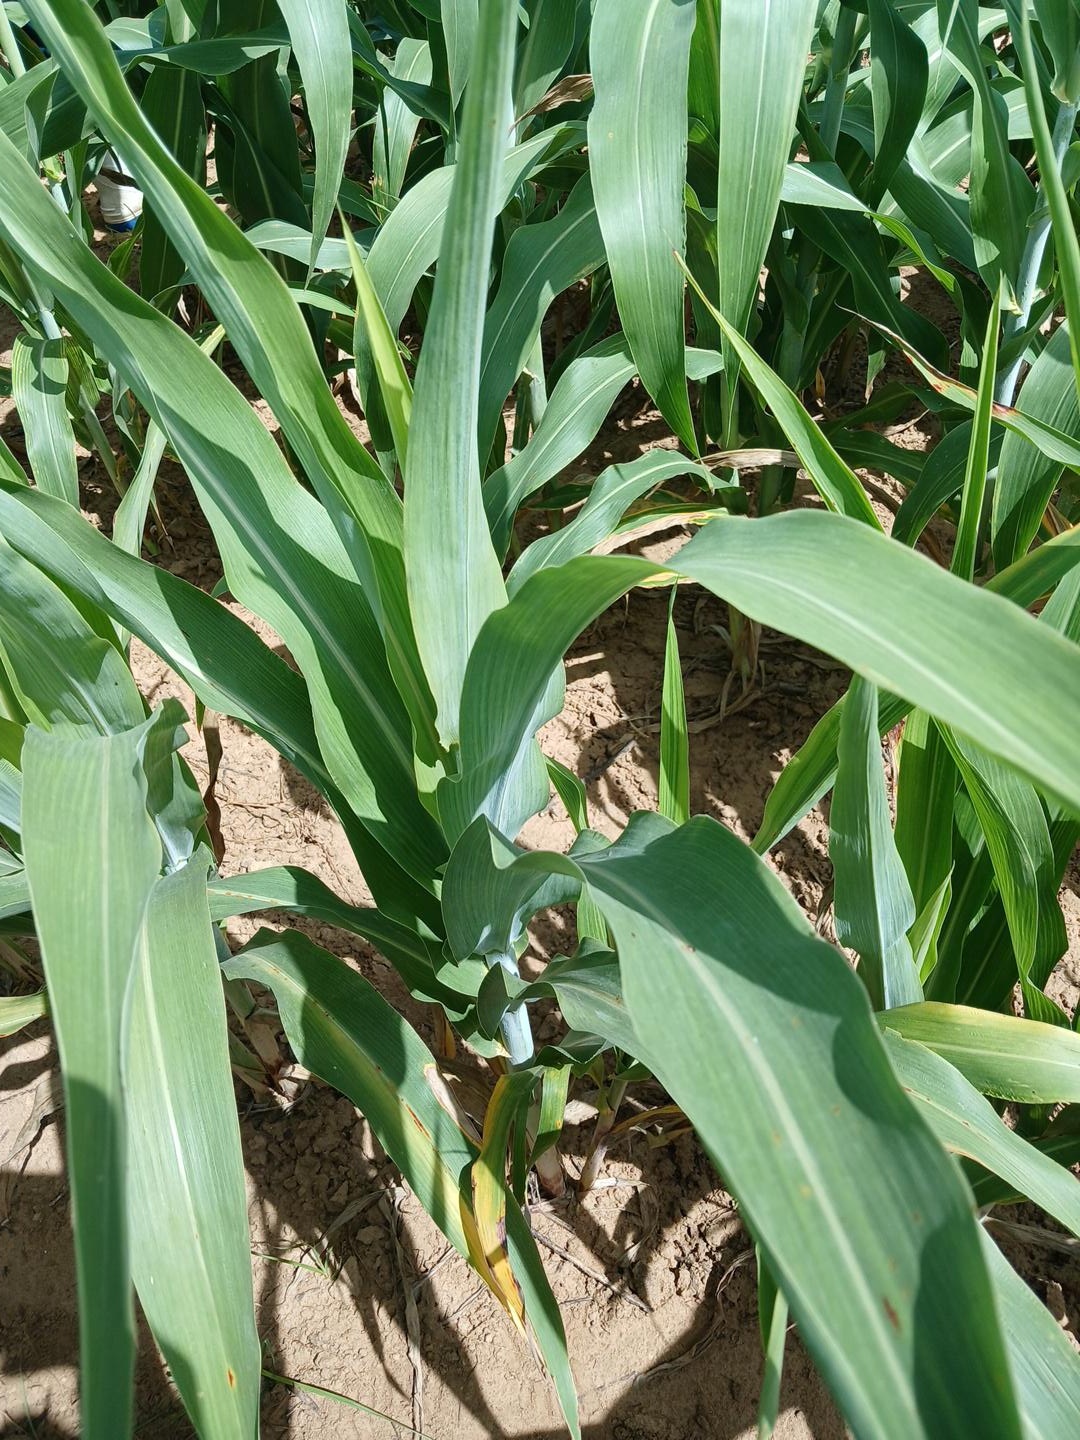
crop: sorghum
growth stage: vegetative
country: Senegal
